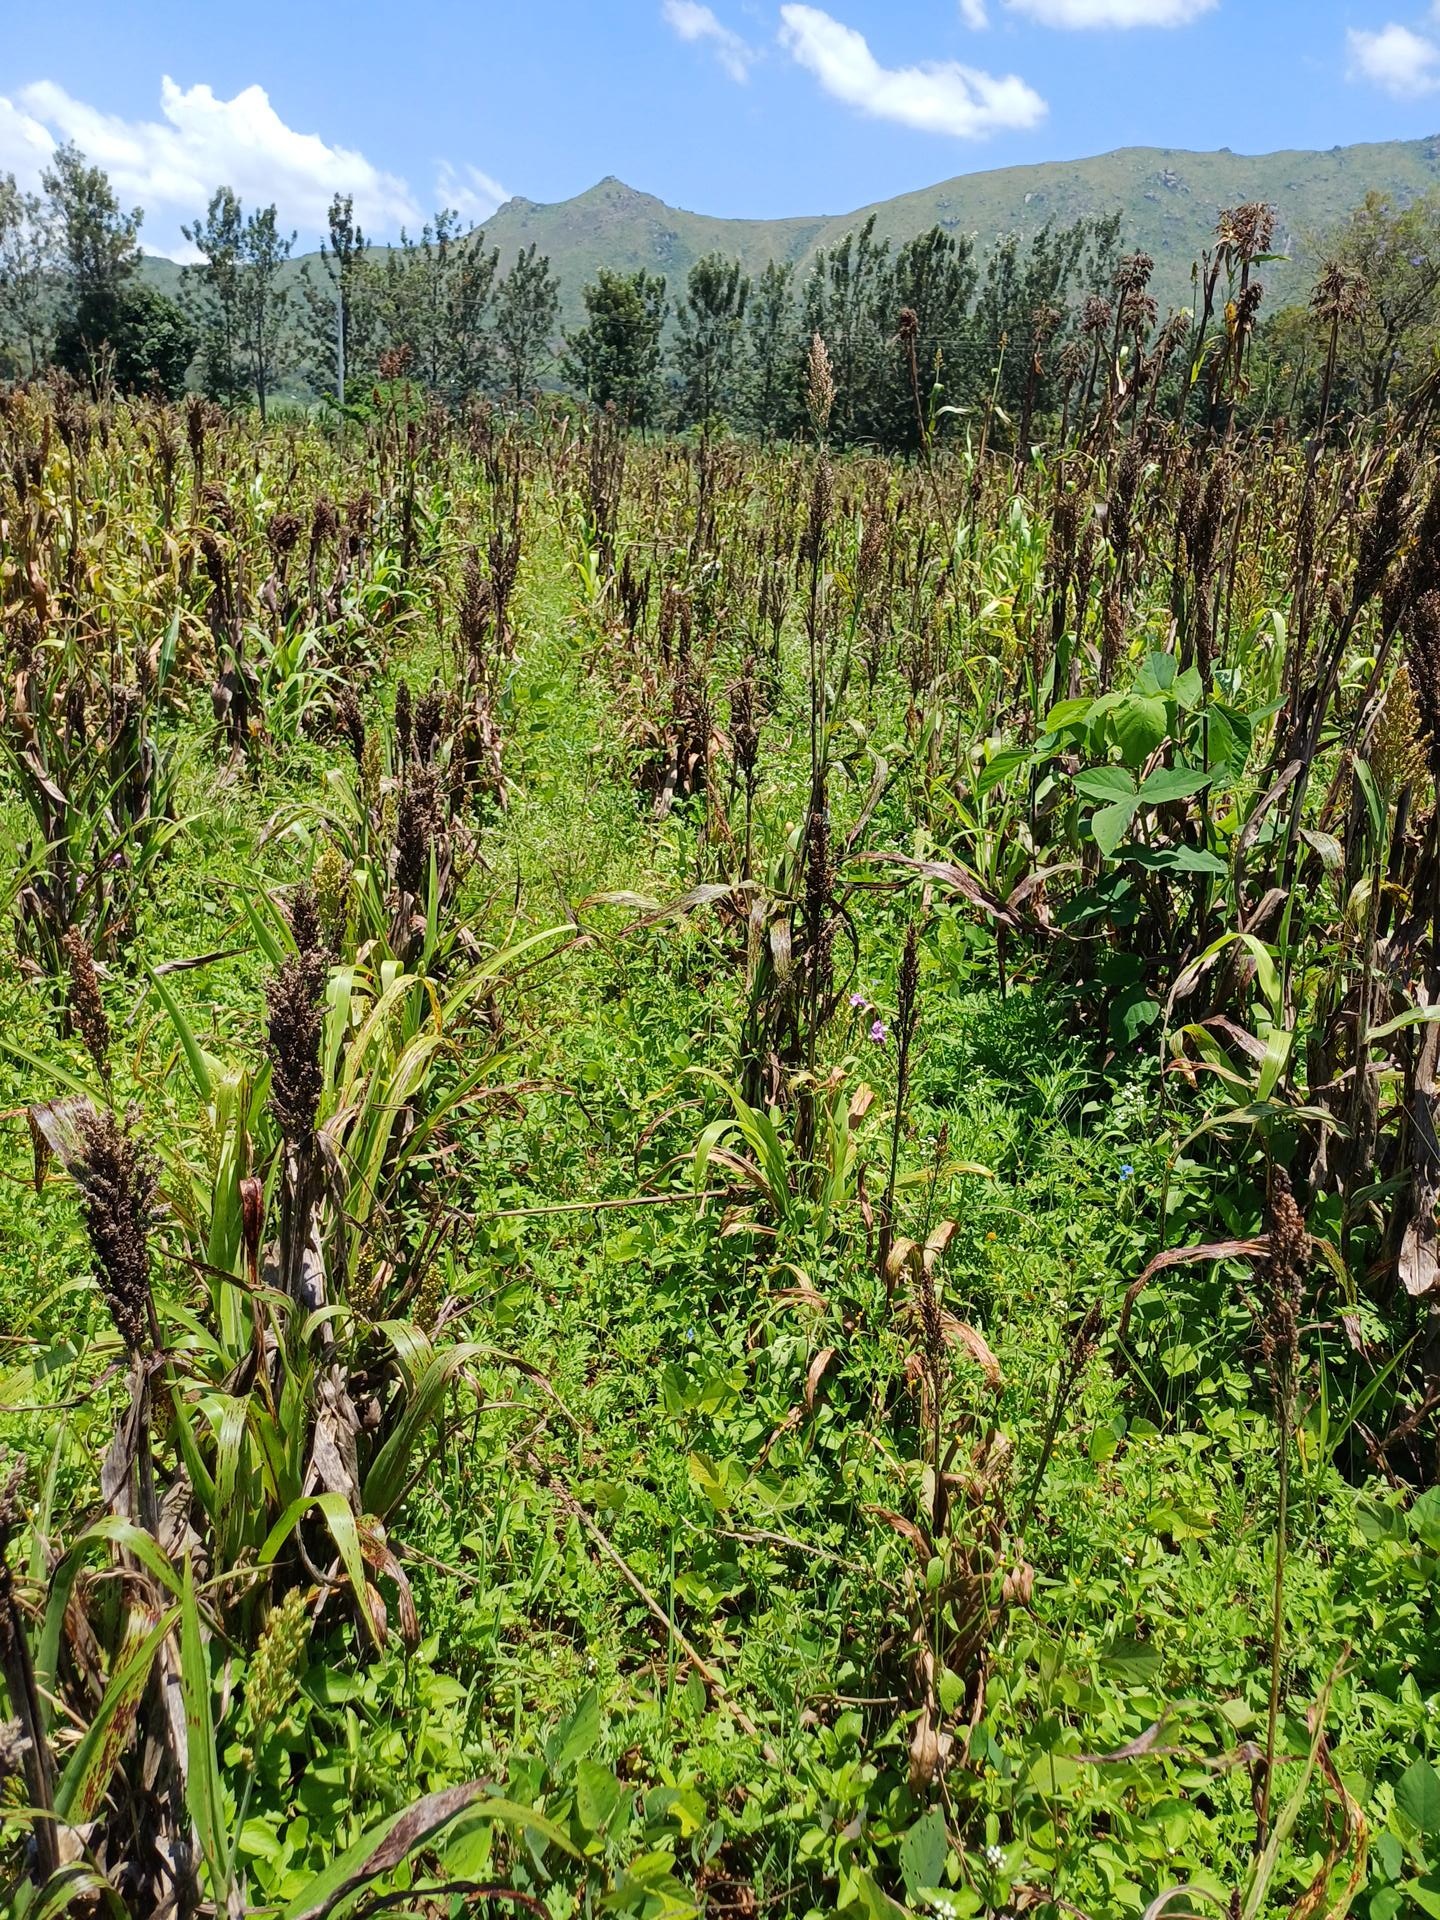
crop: sorghum
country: Kenya
